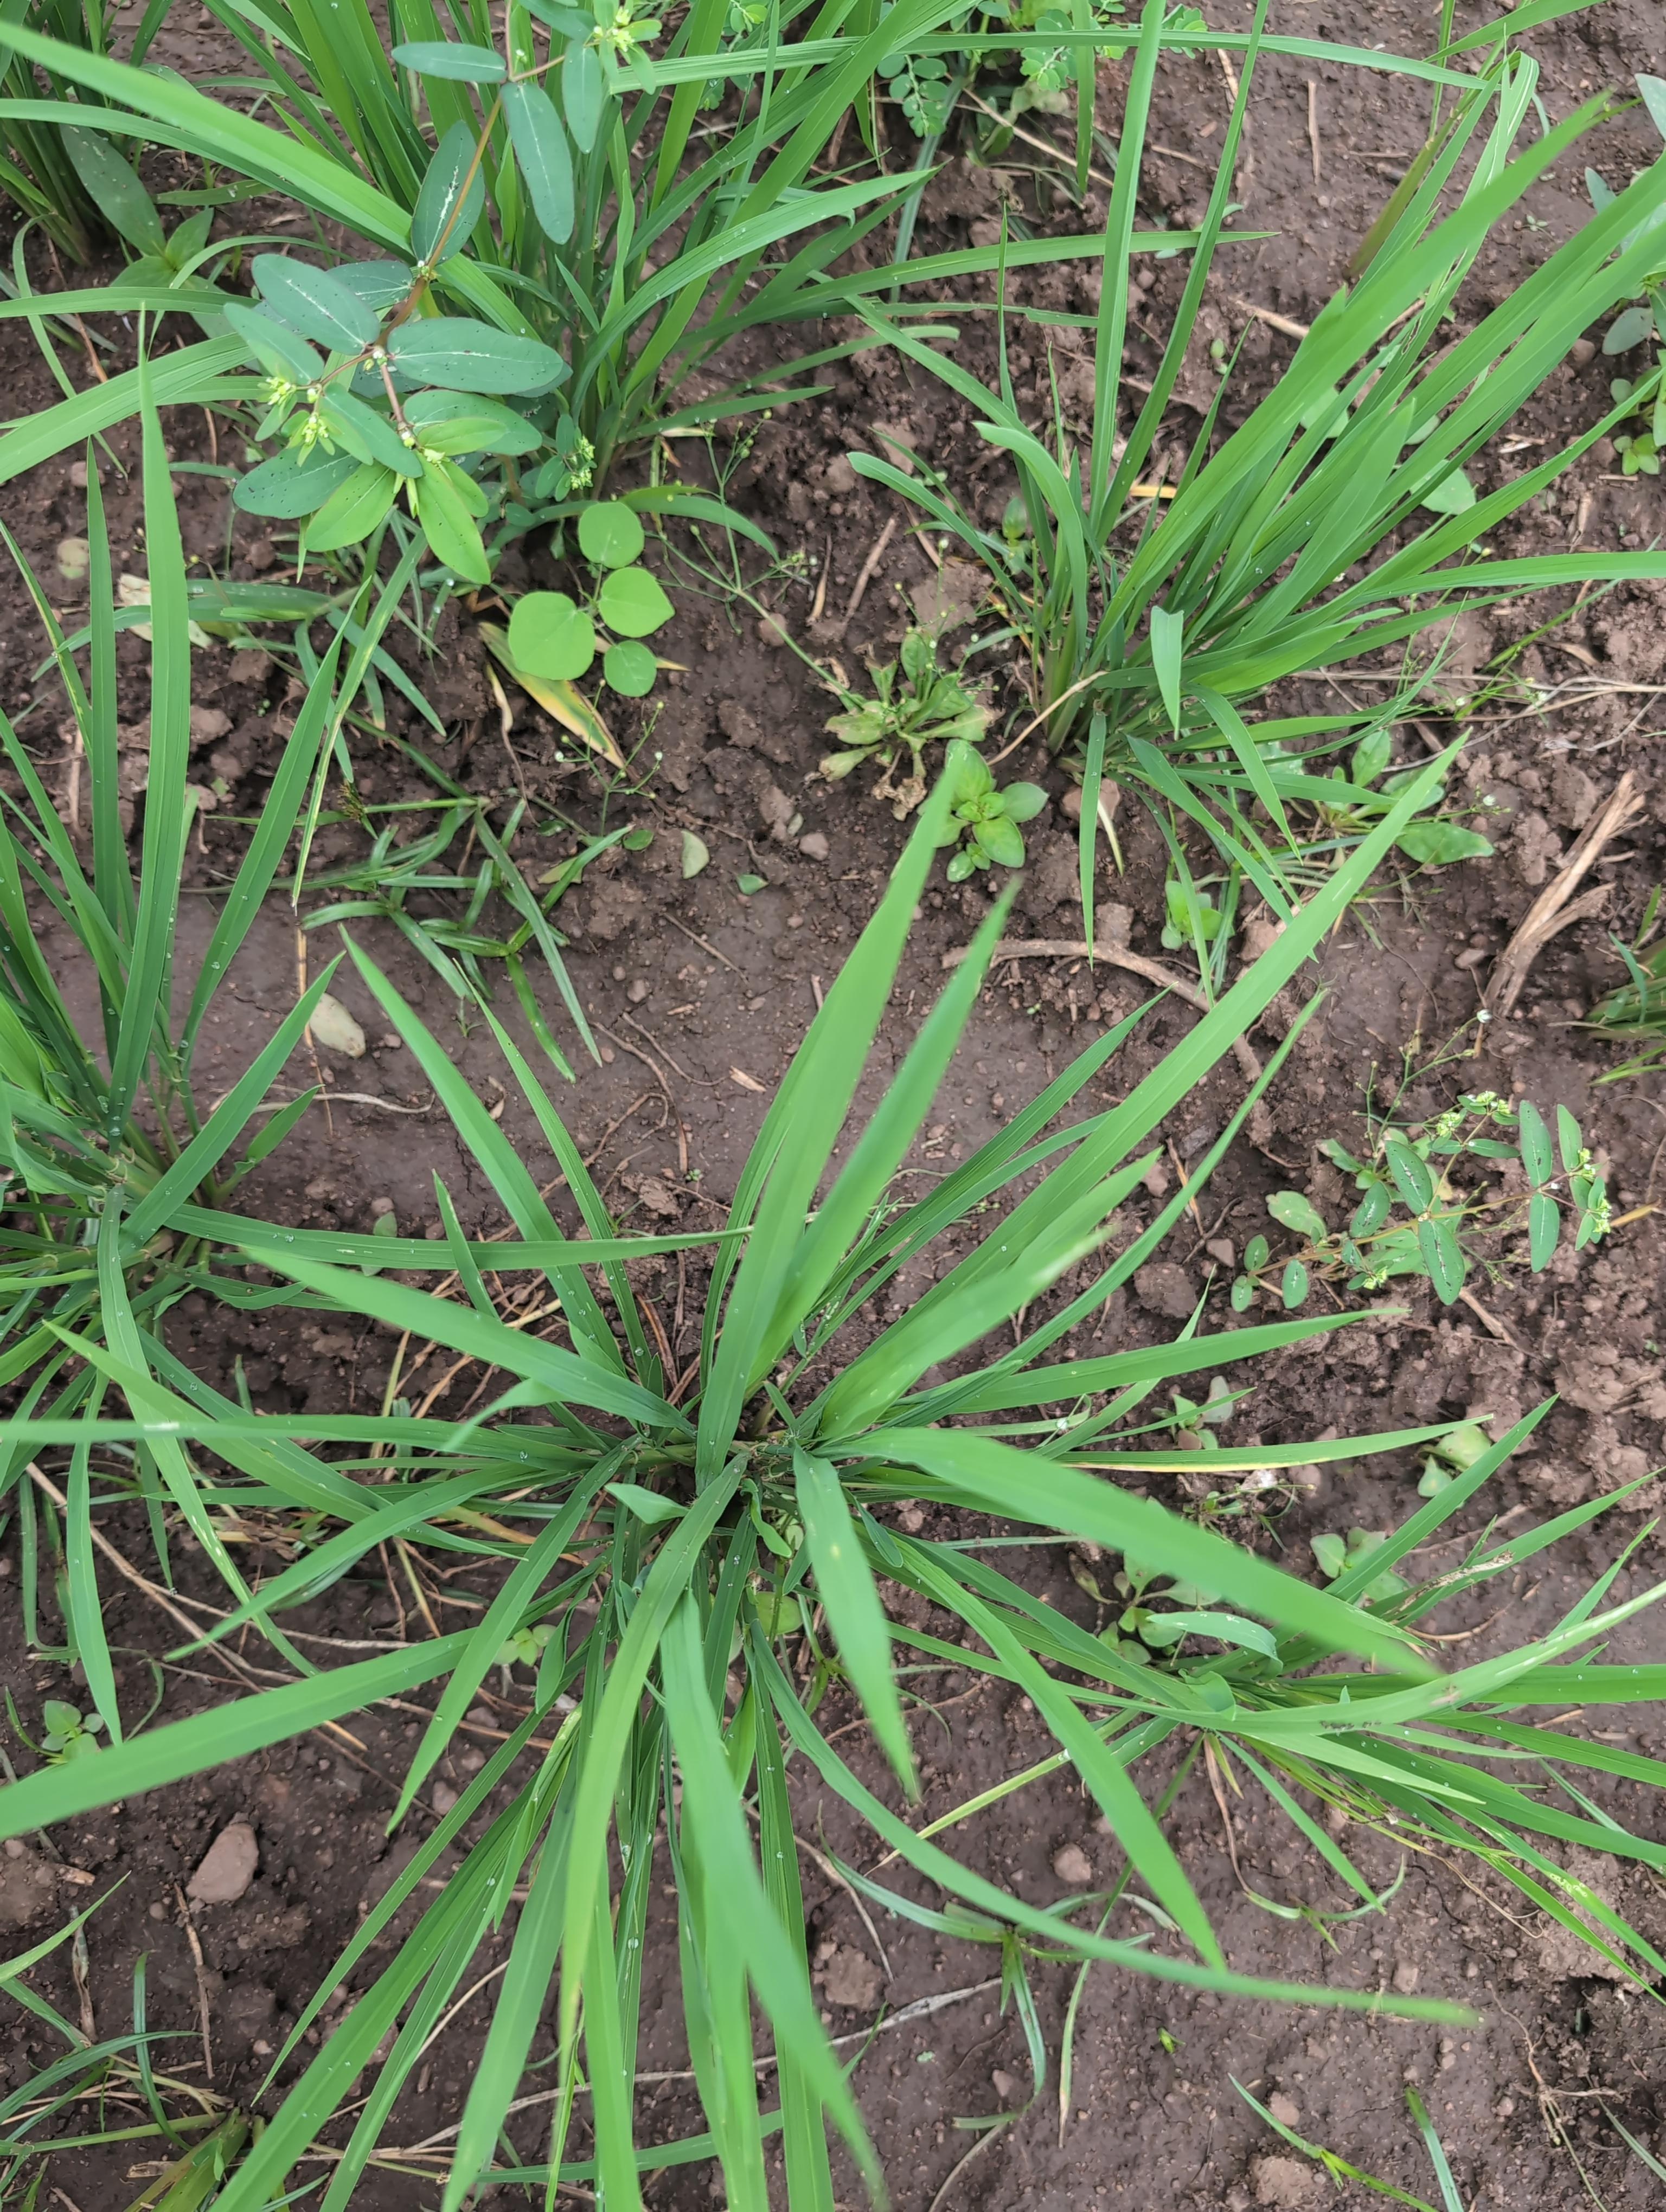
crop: rice
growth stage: tillering
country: Côte d'Ivoire
